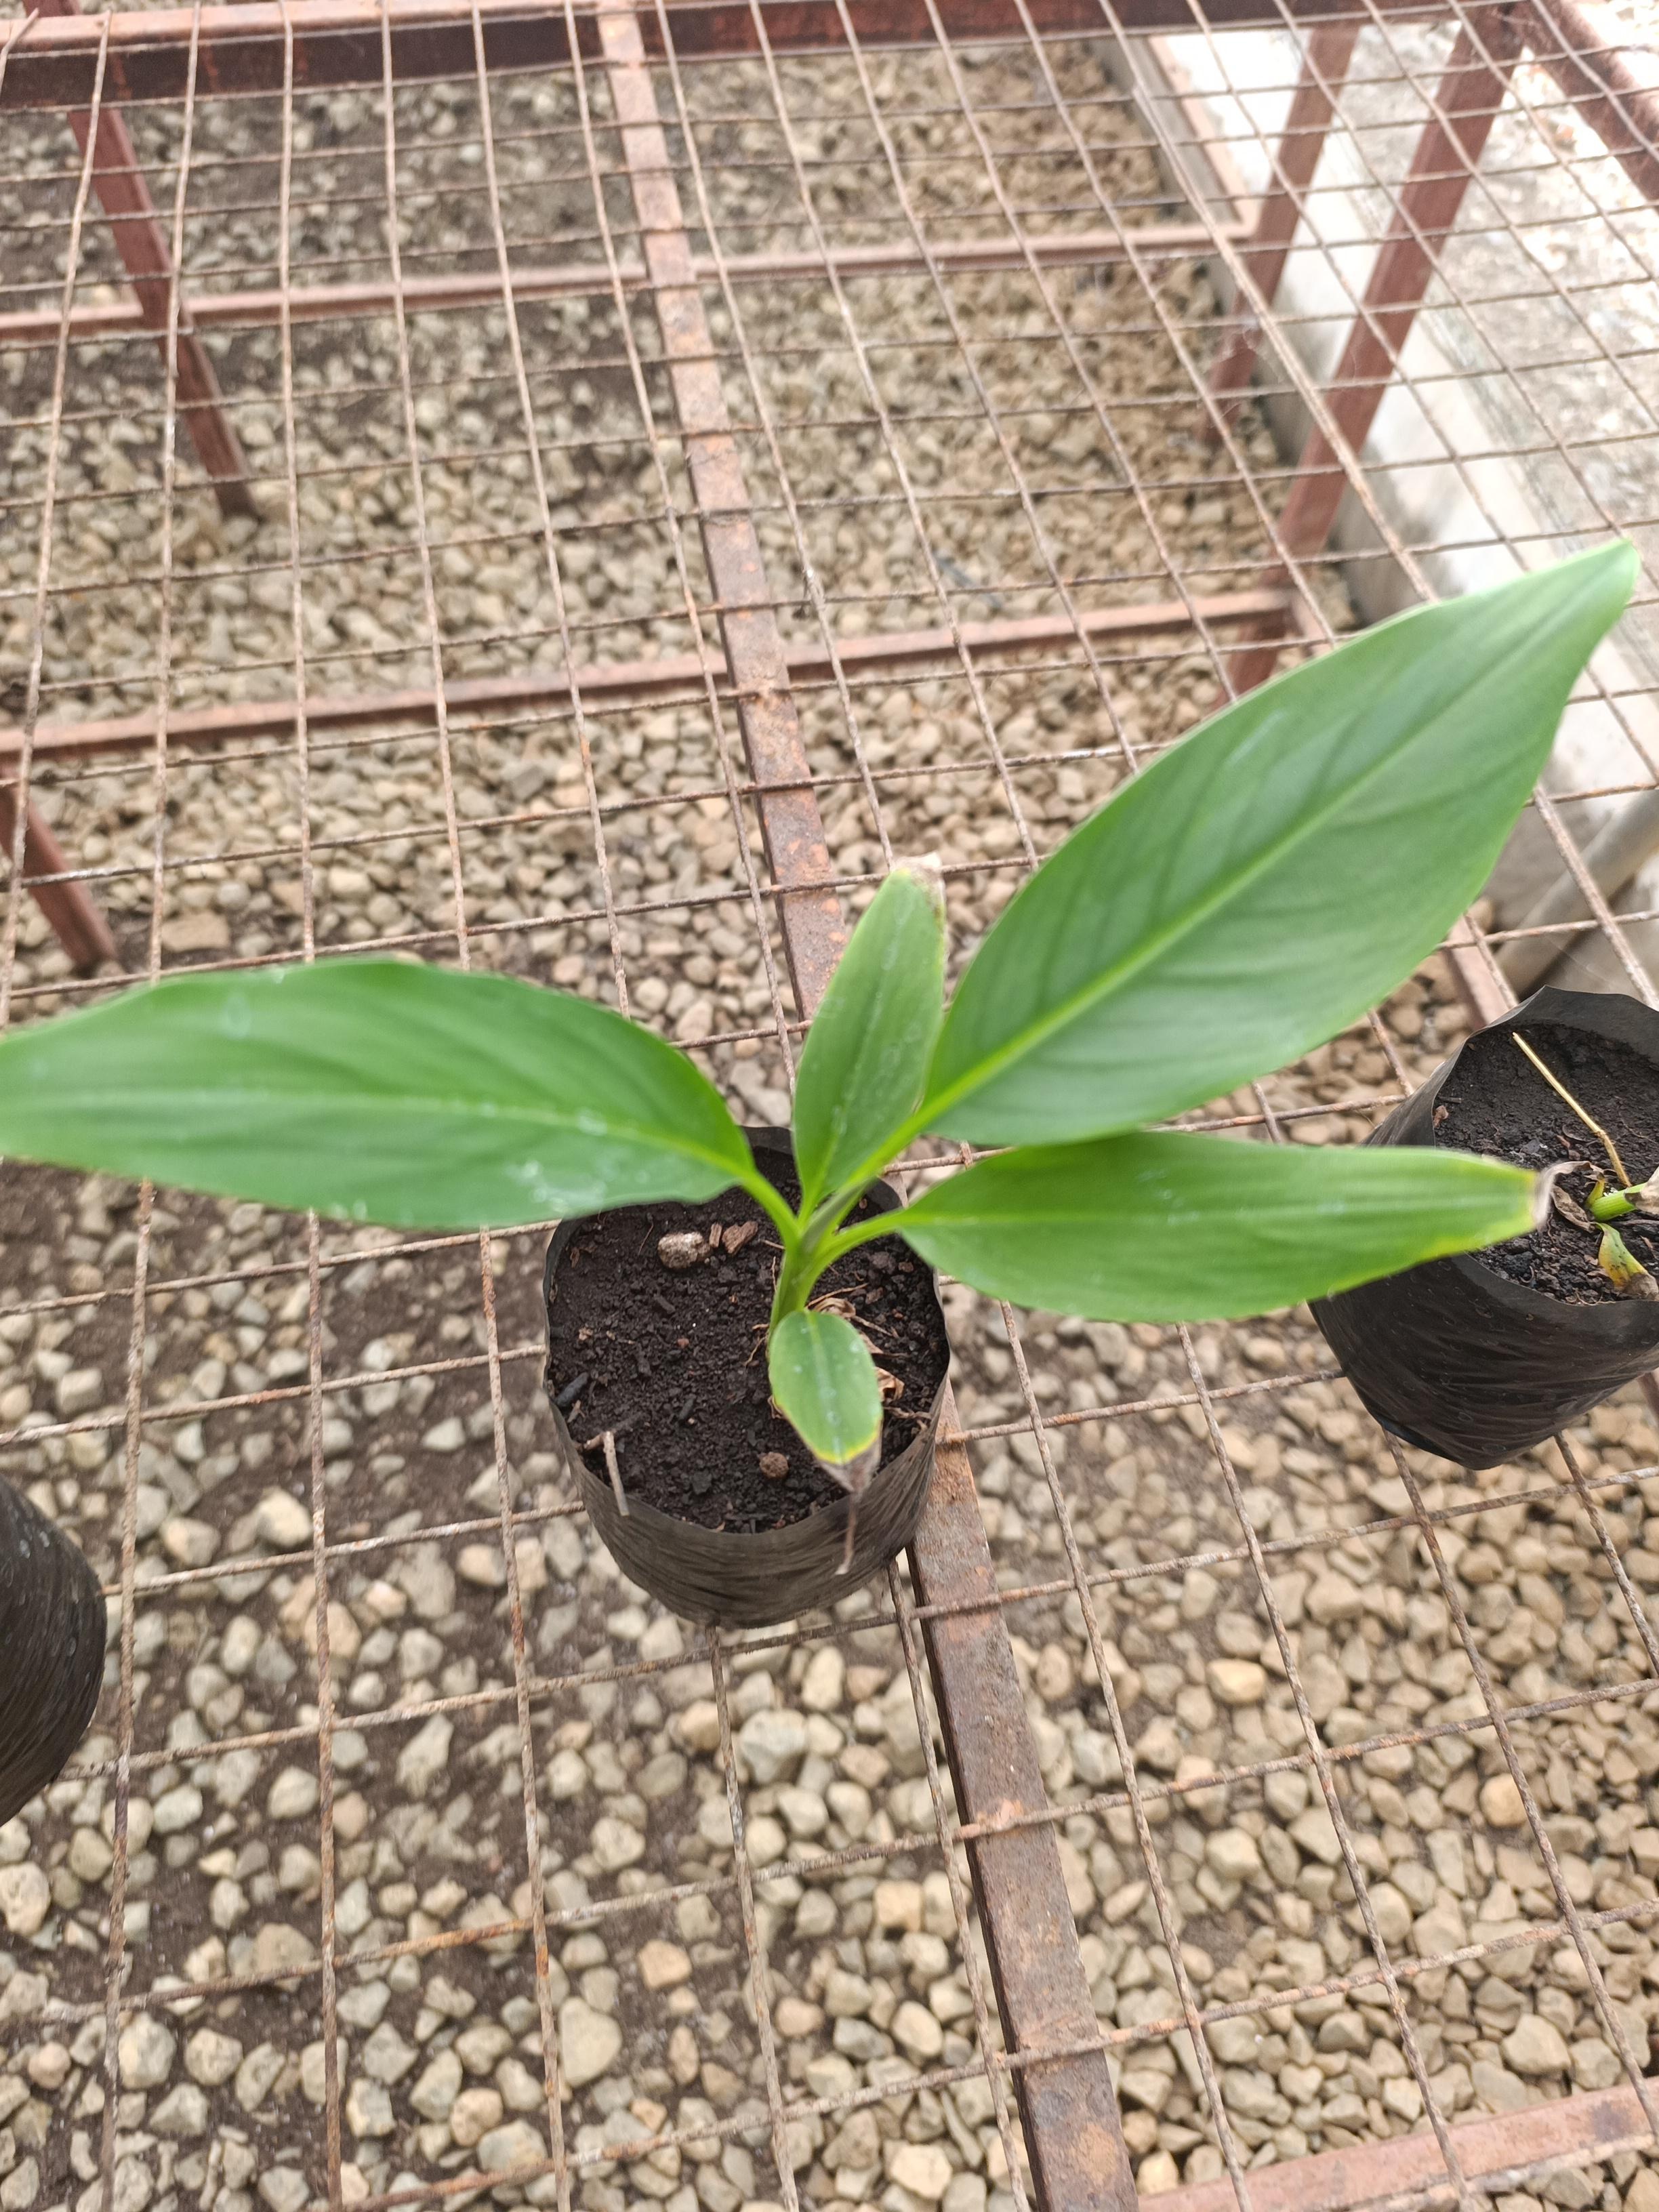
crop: banana
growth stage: vegetative
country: Tanzania
